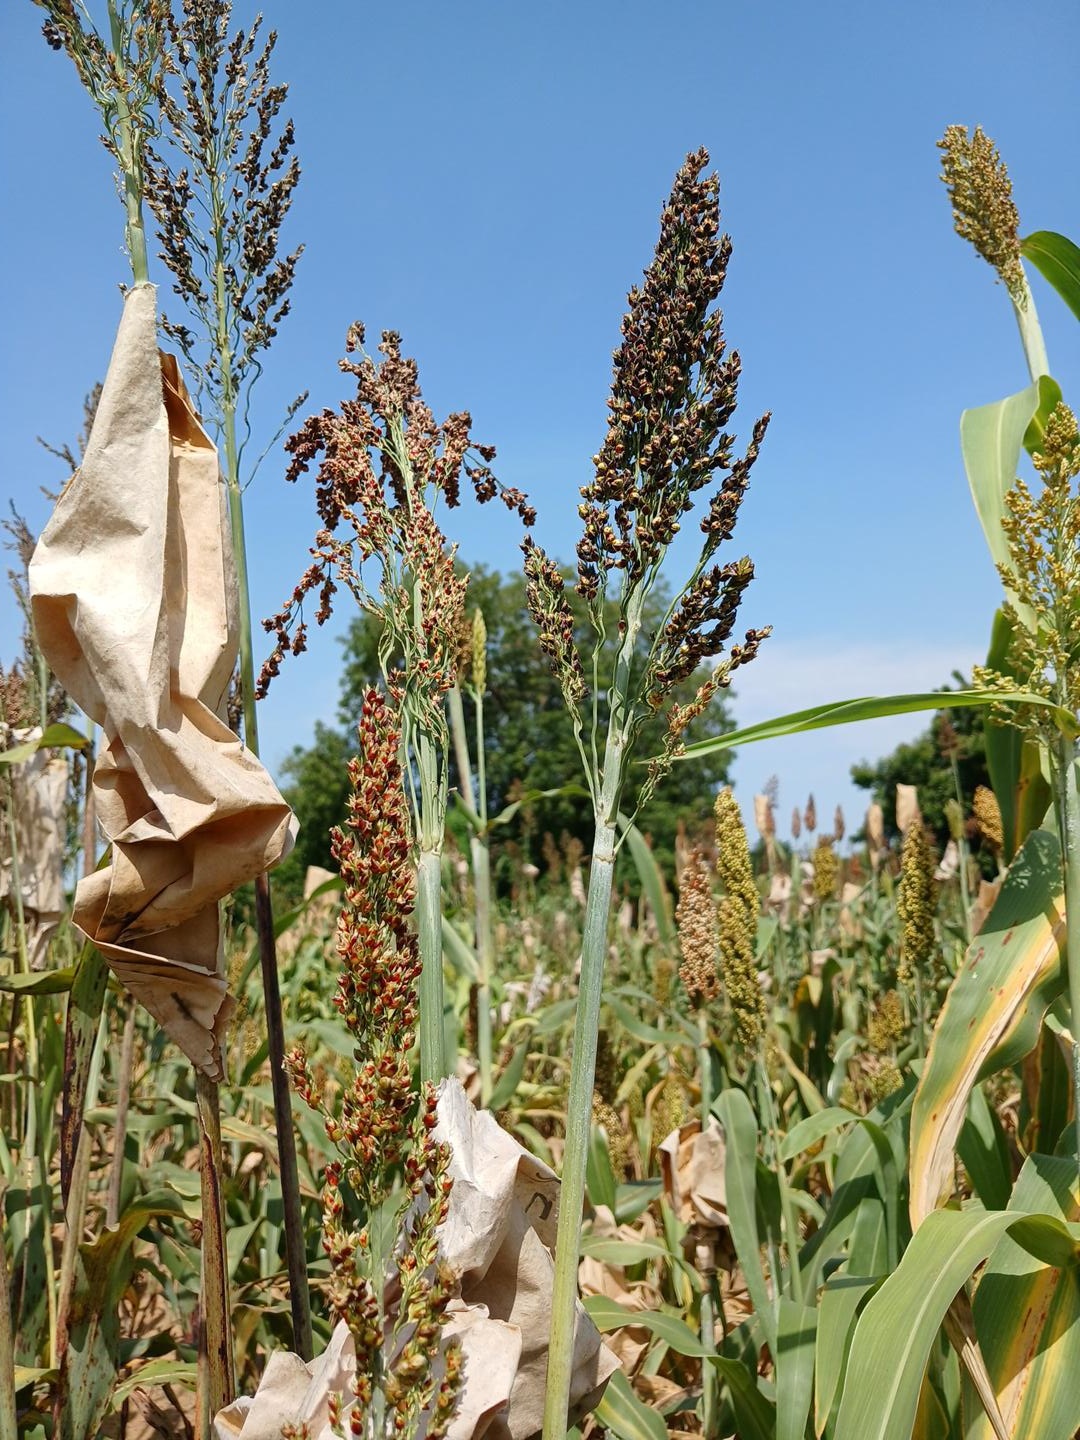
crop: sorghum
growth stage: filling grain
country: Senegal
